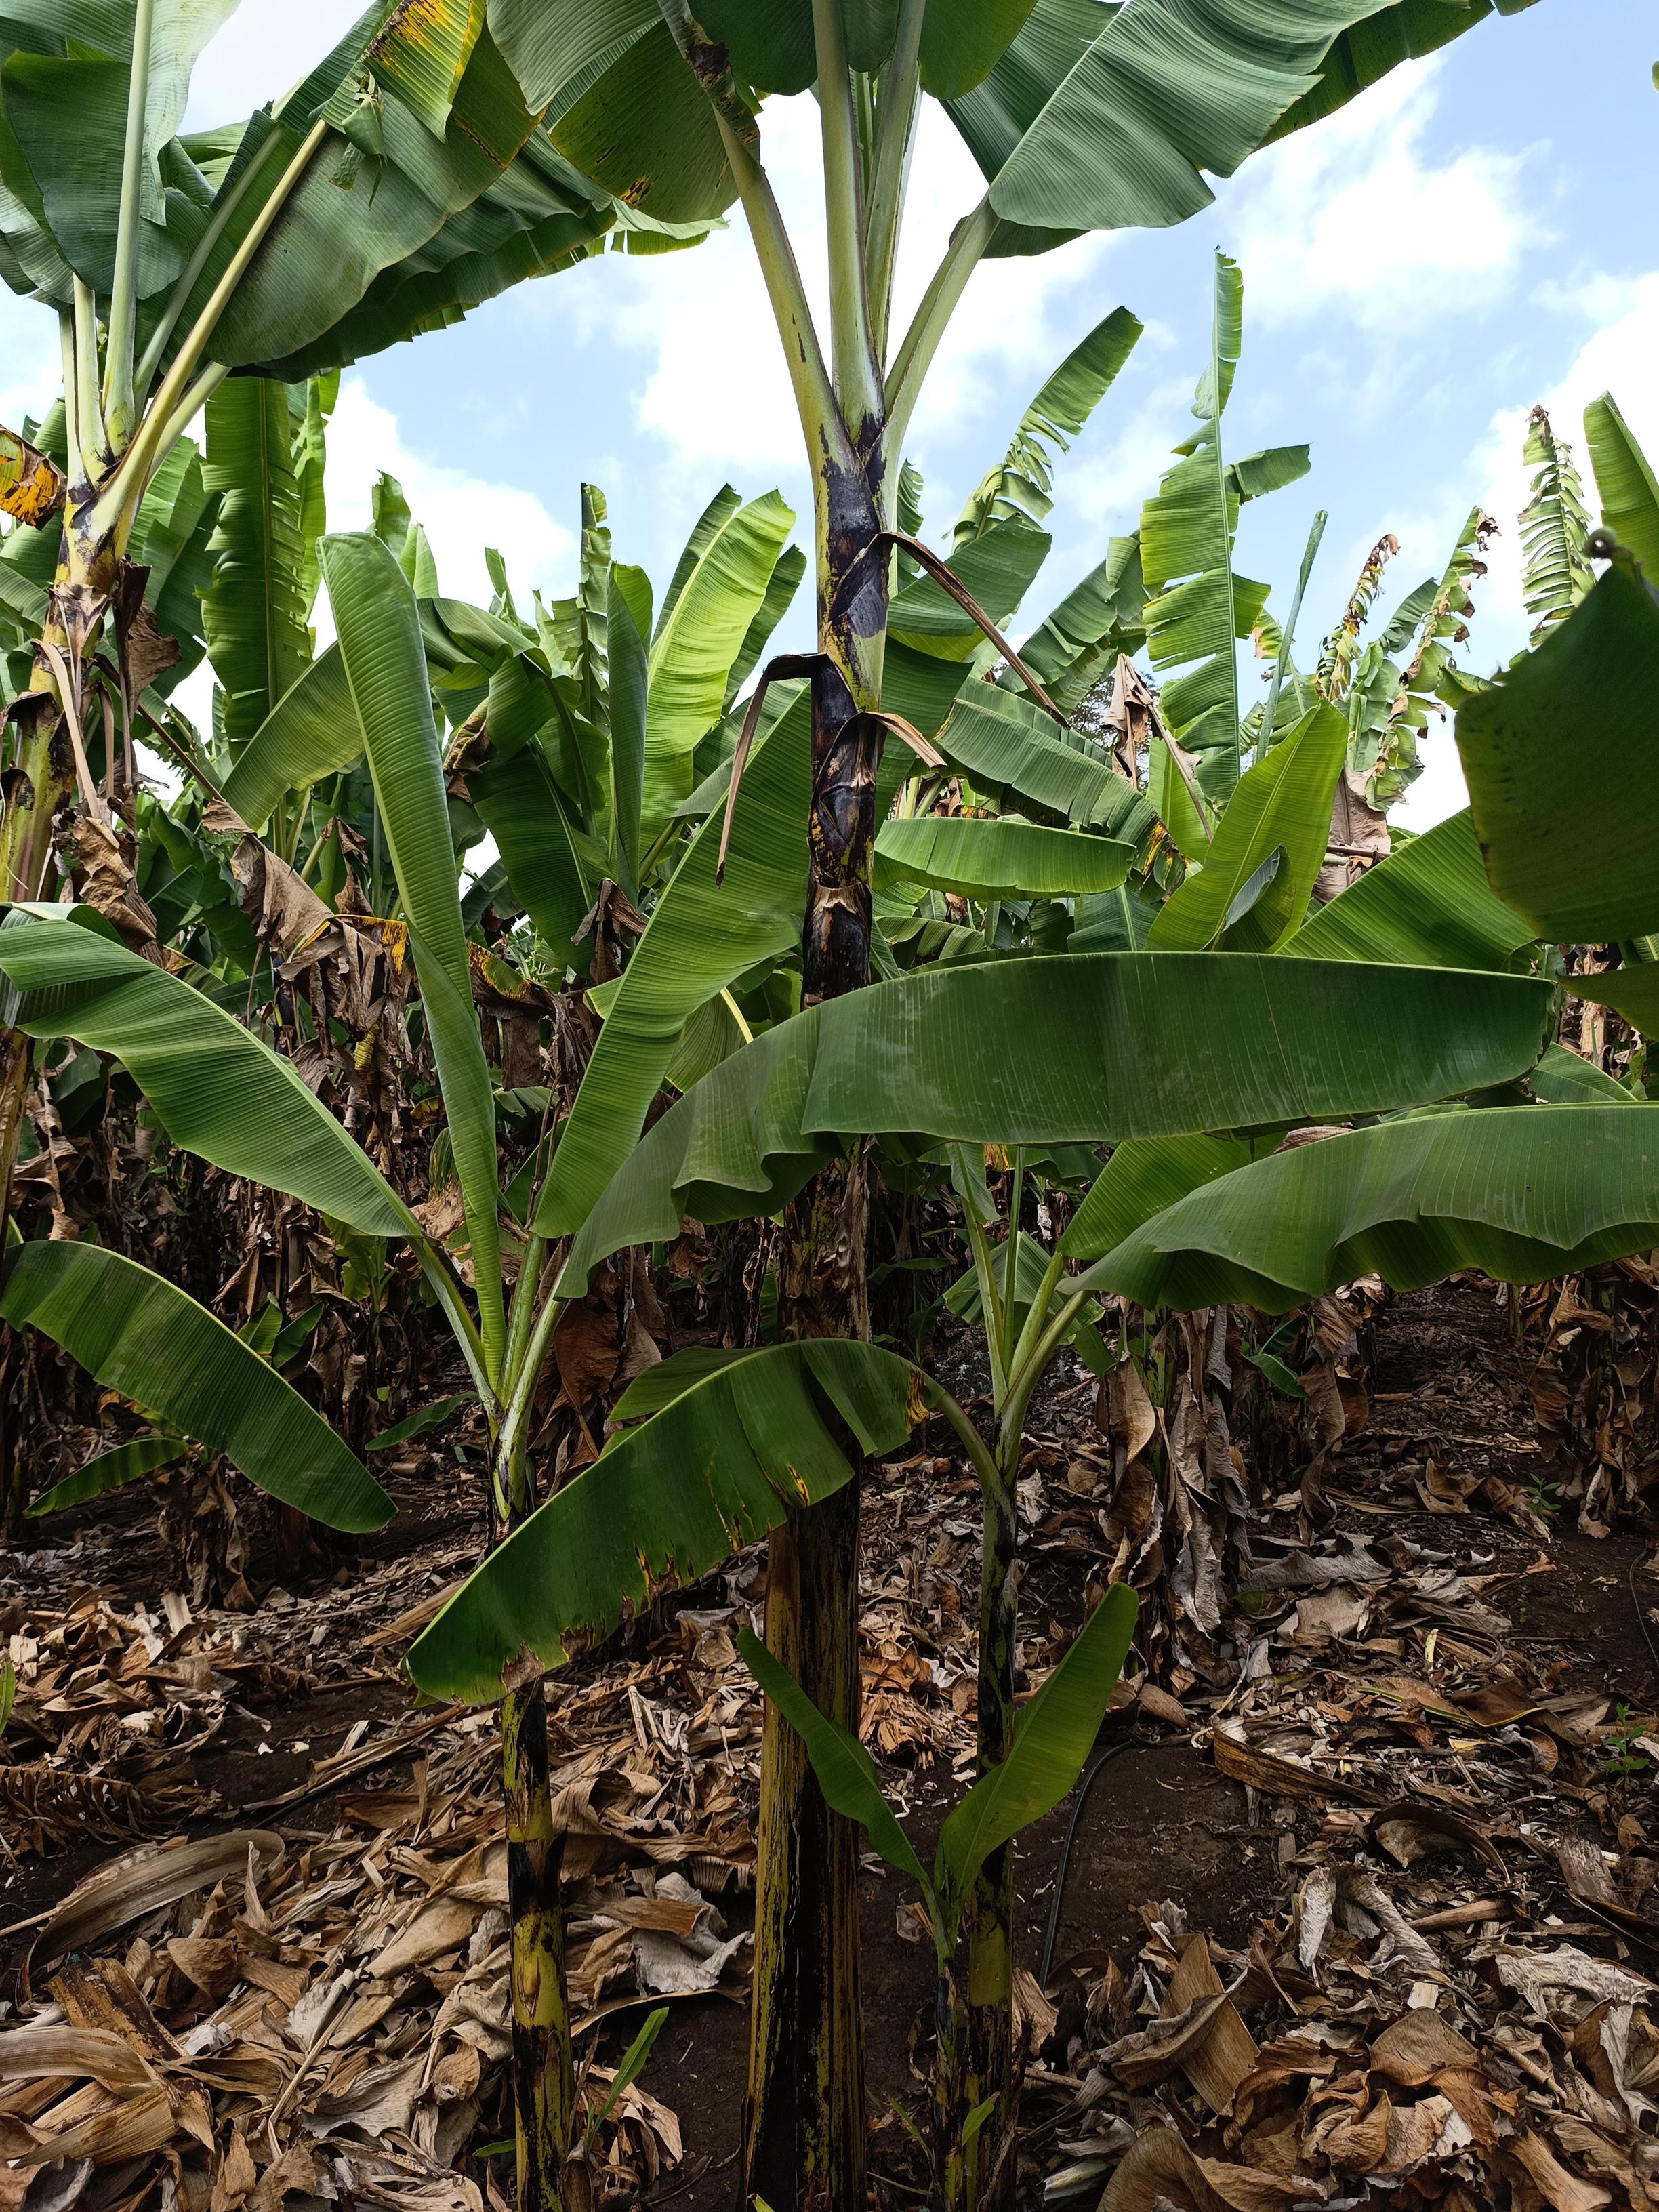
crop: banana
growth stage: vegetative
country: Tanzania
